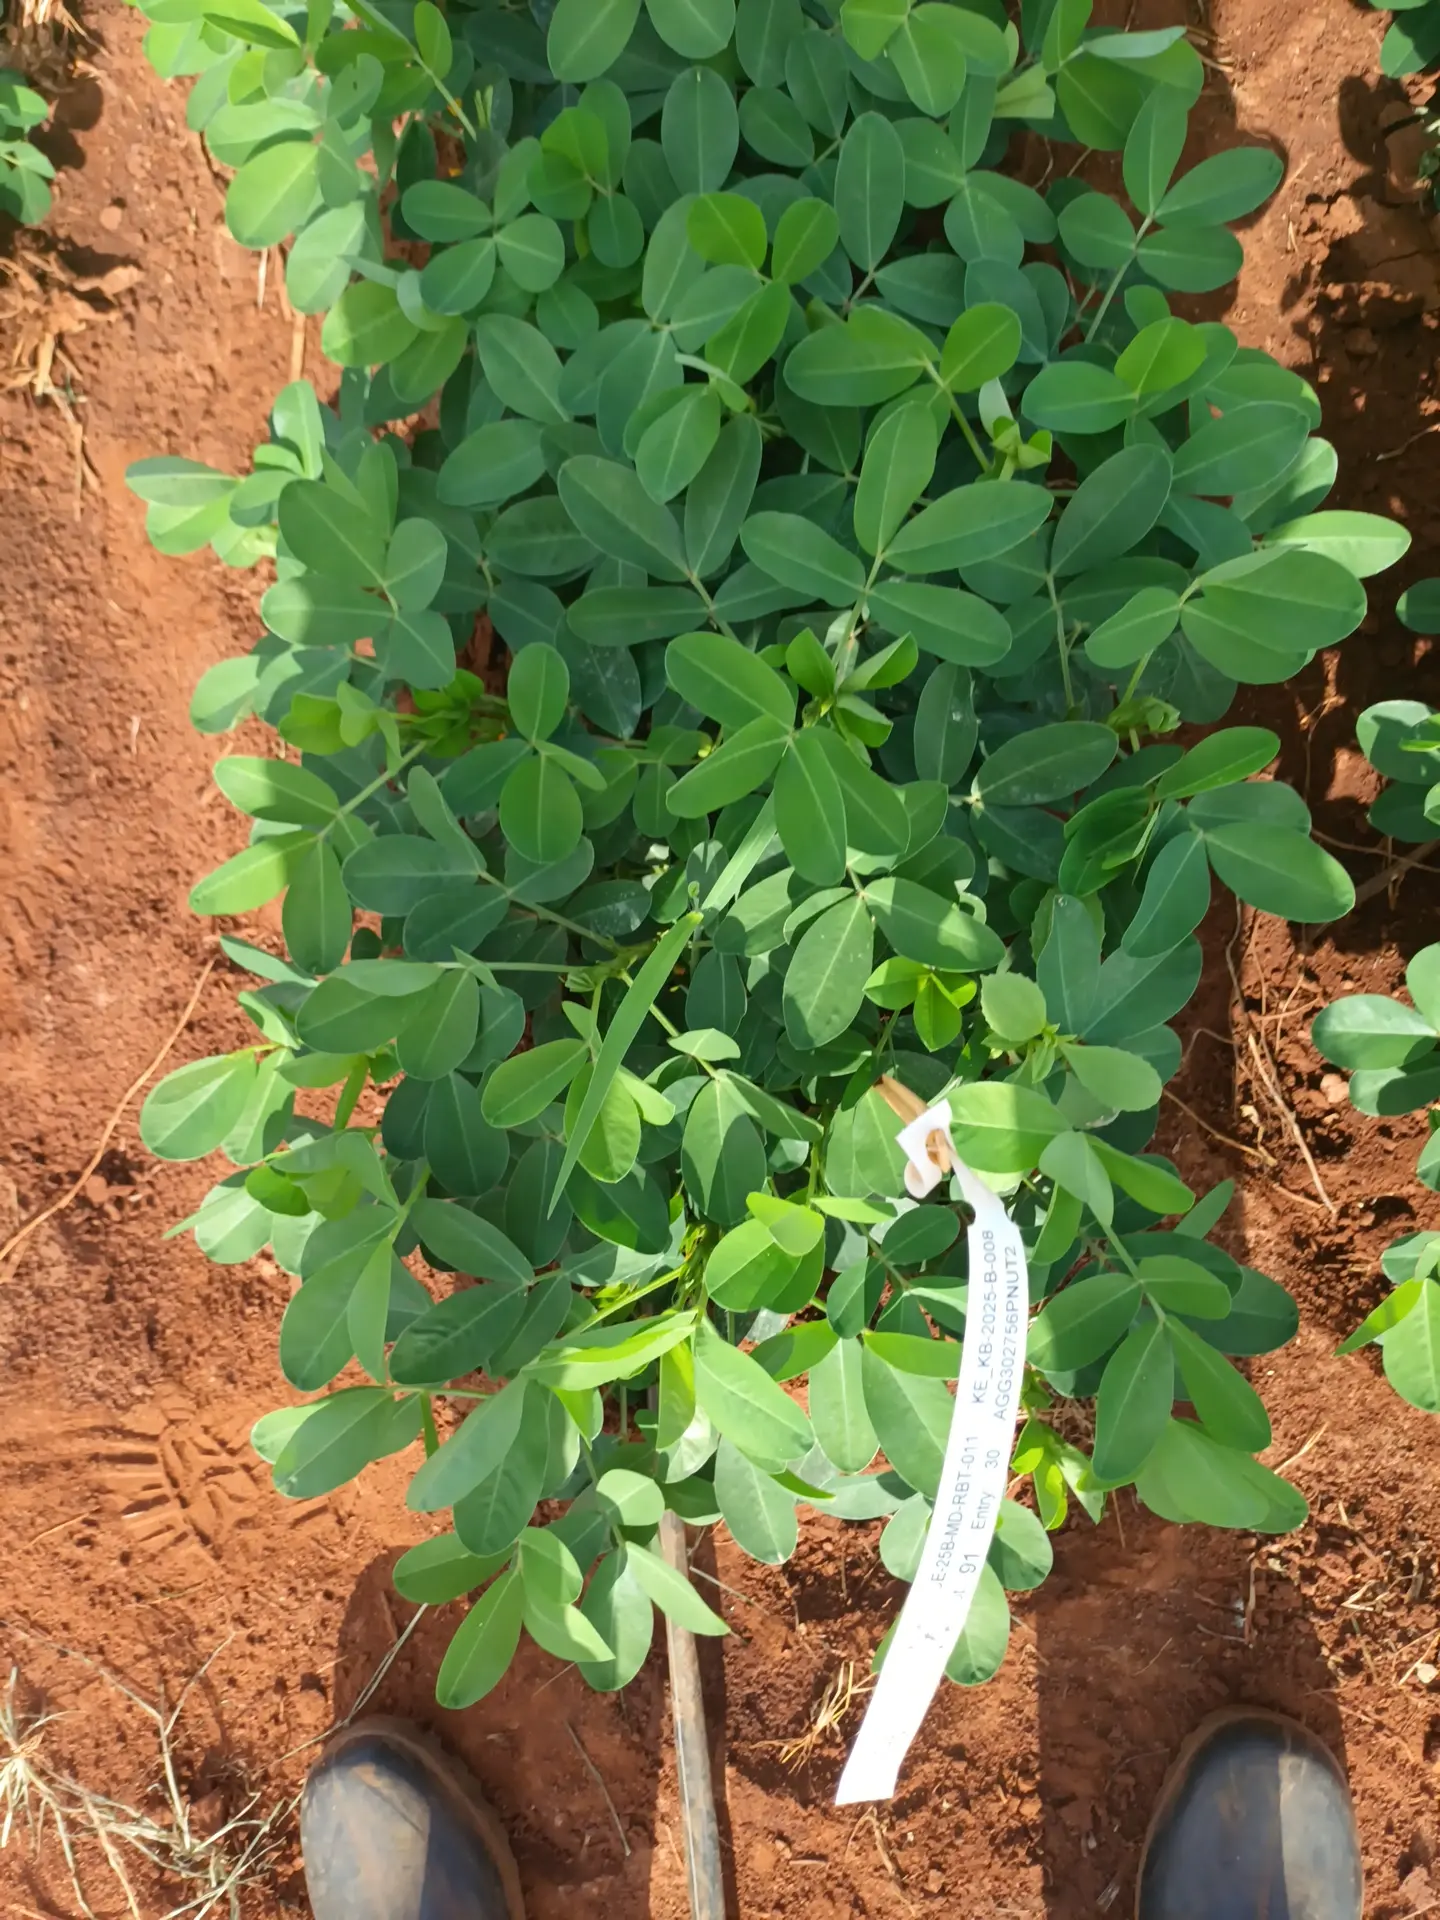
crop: groundnut
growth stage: flowering
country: Kenya
